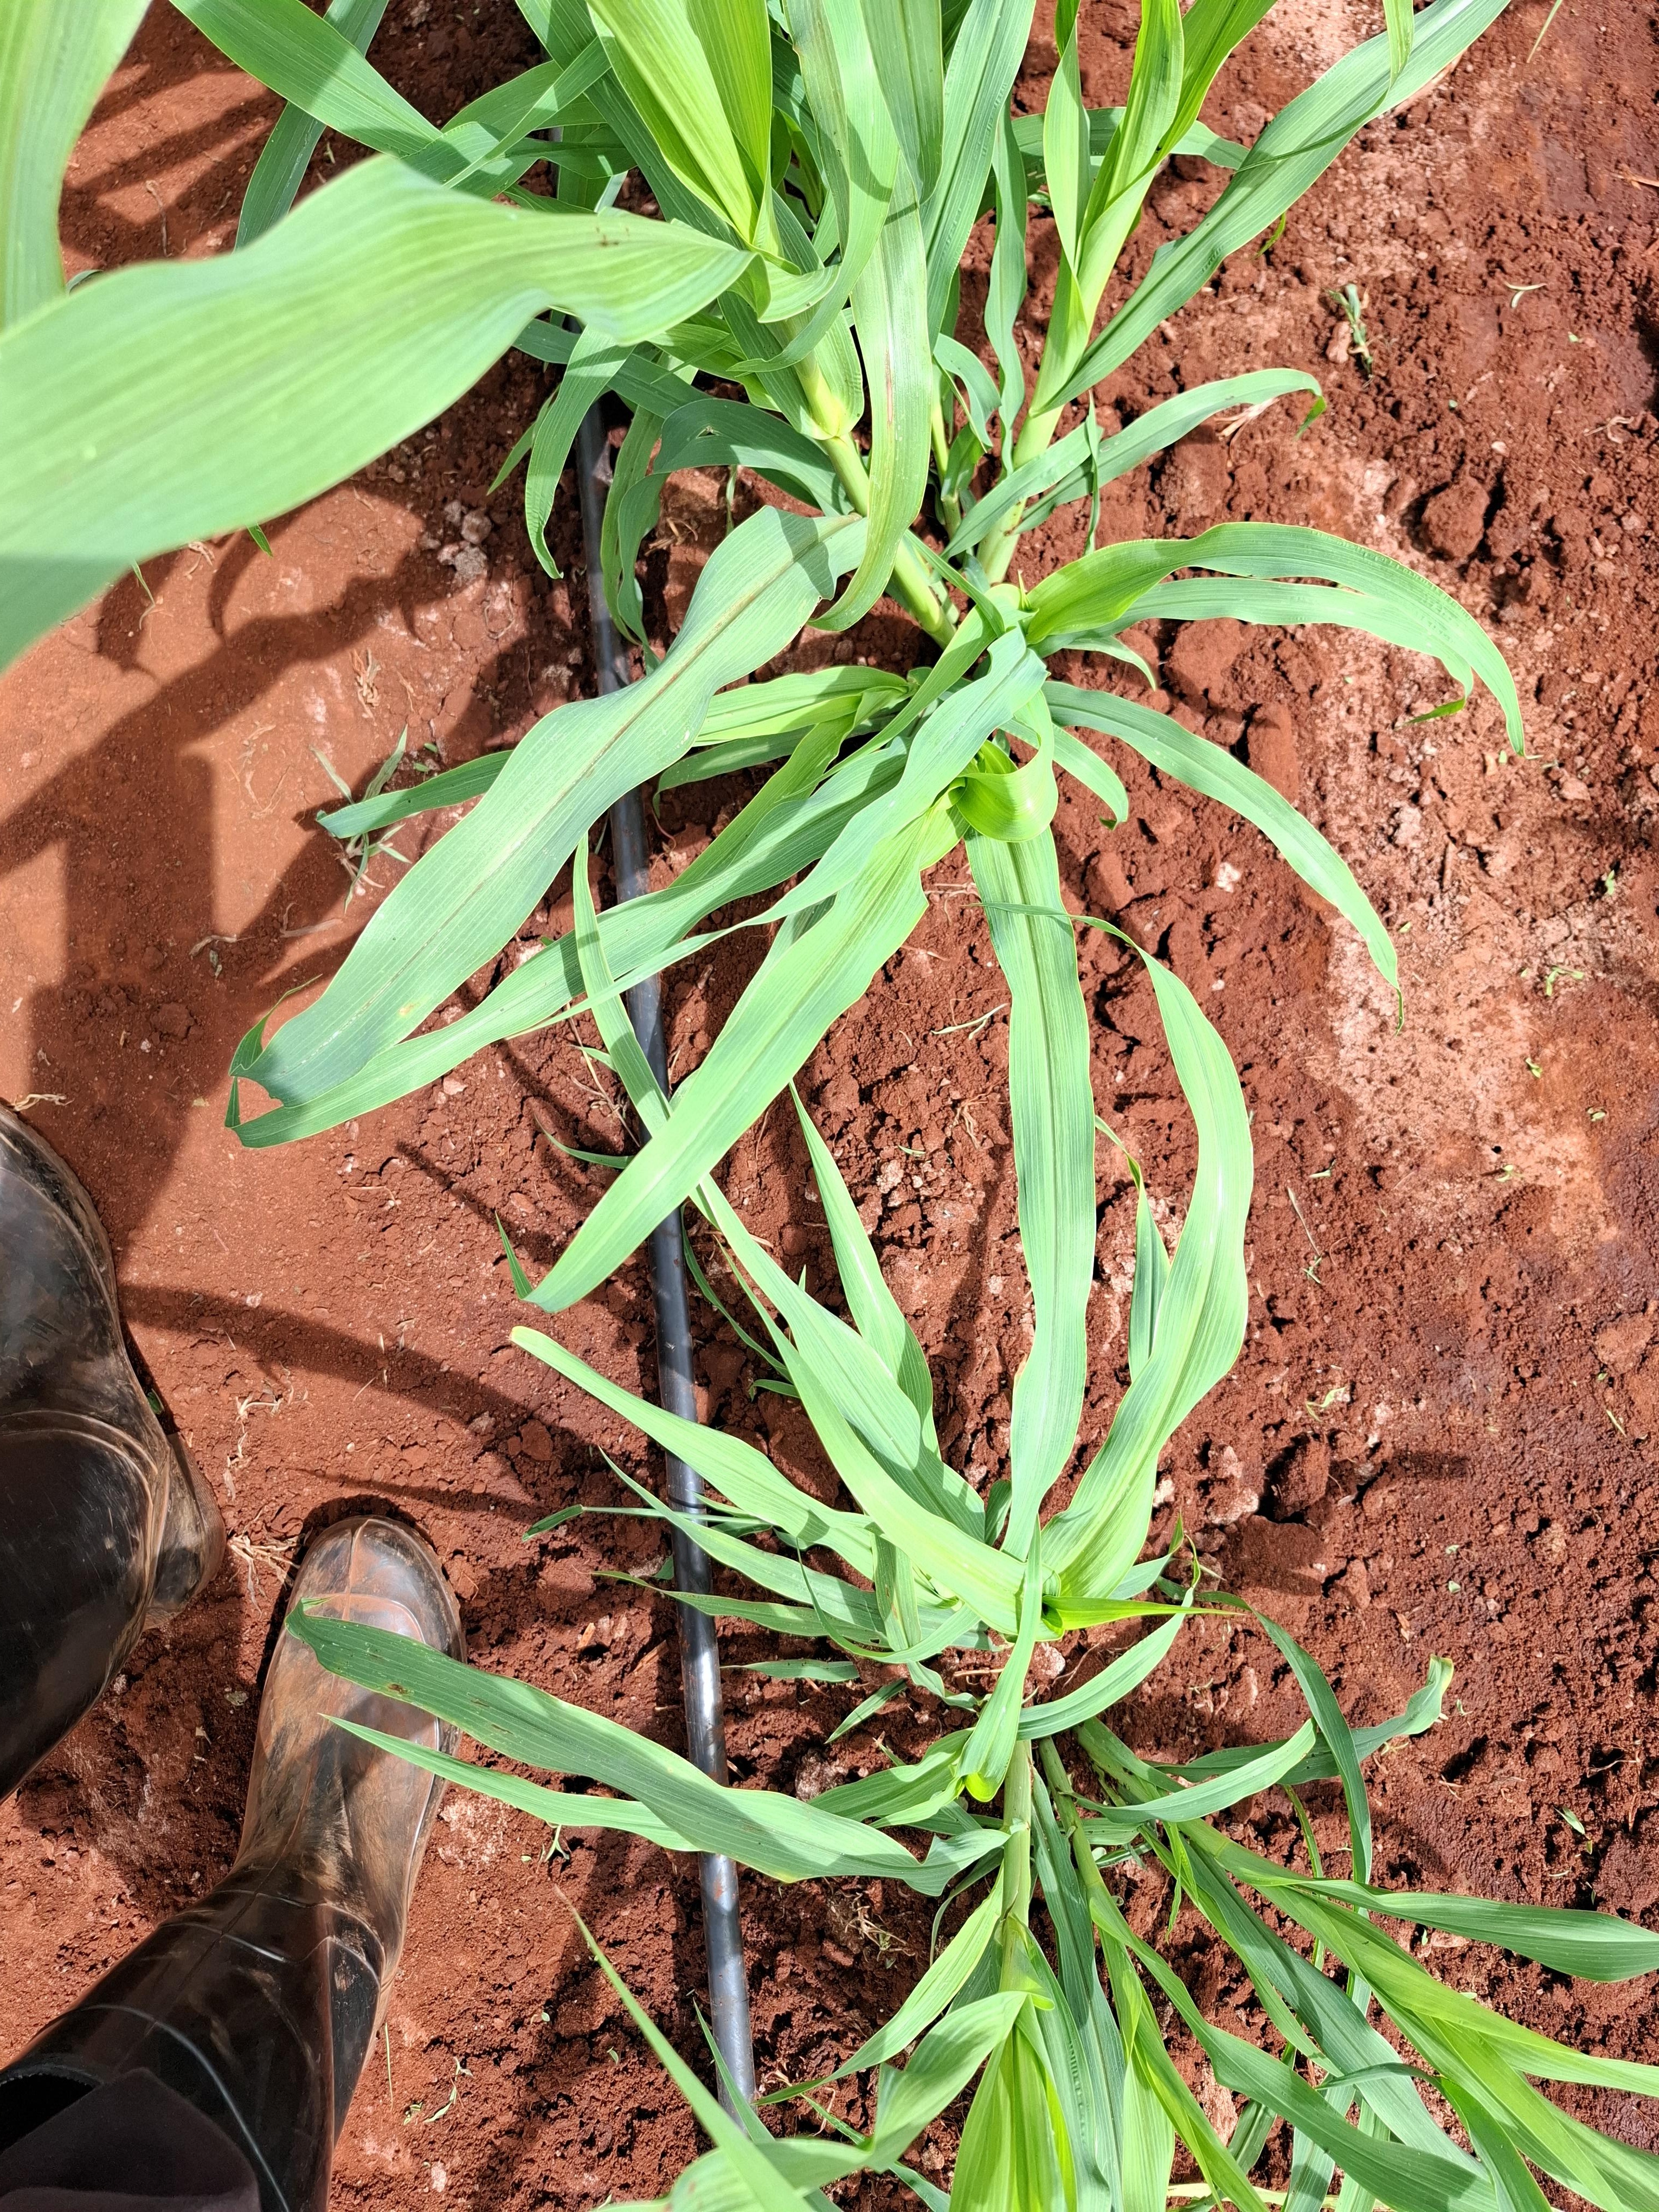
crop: pearl millet
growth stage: elongation stem
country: Kenya
